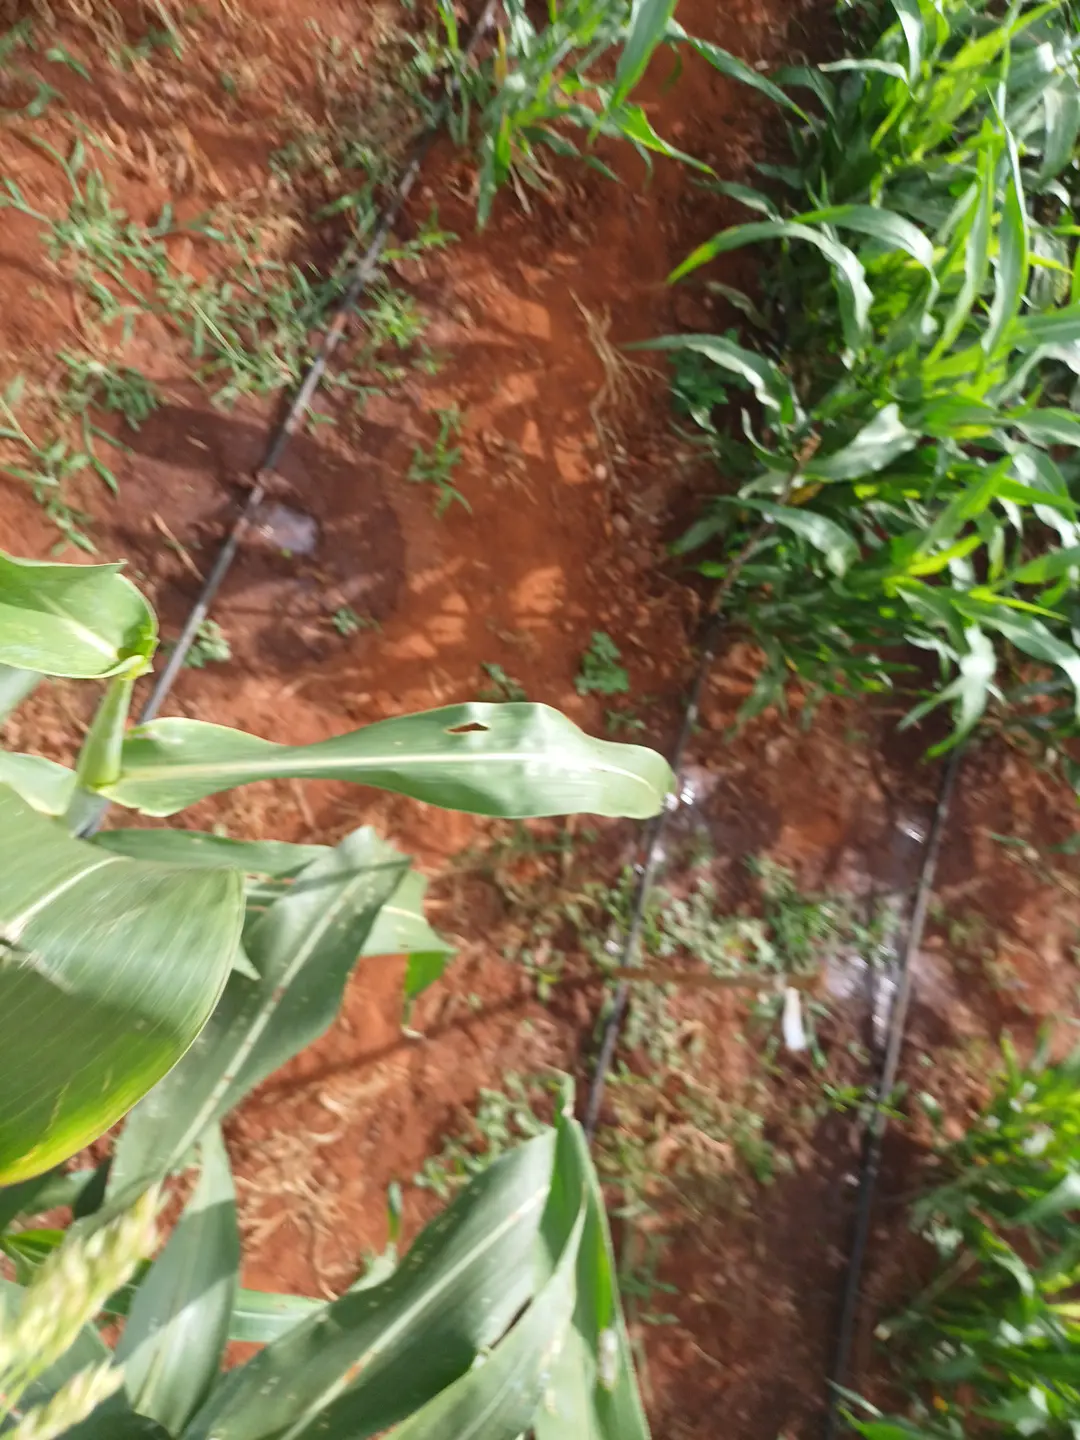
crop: sorghum
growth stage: flowering
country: Kenya
